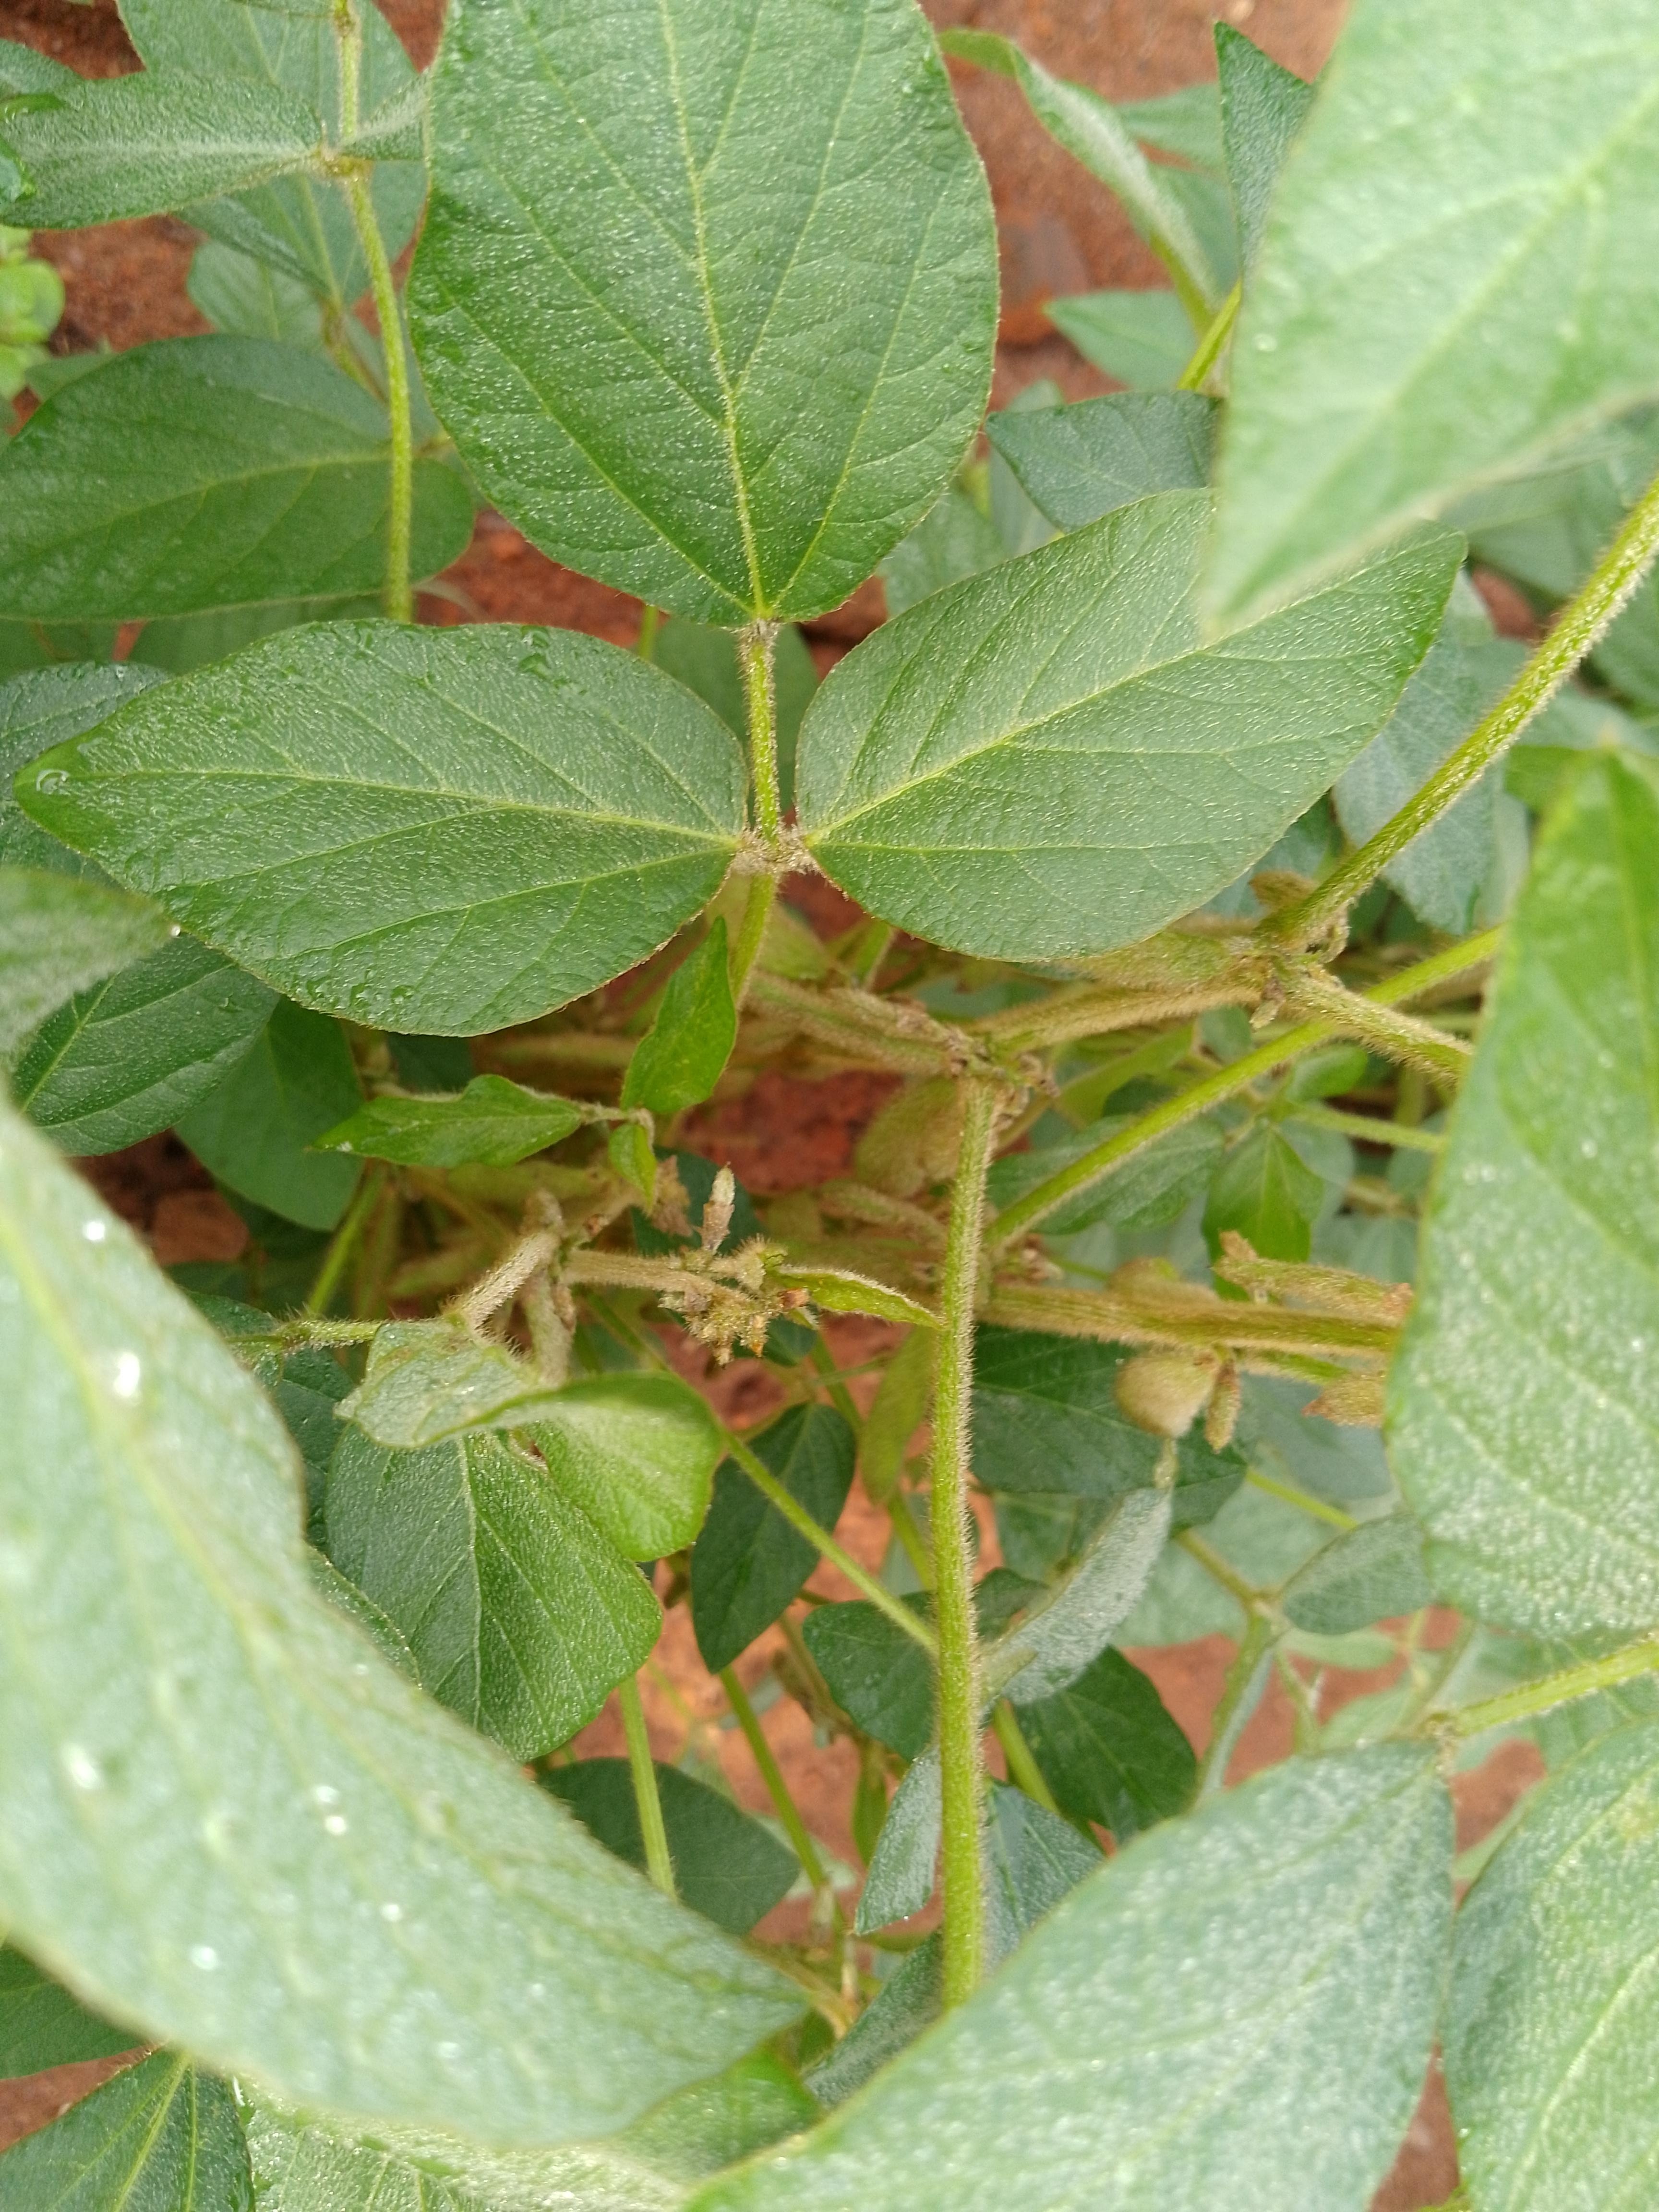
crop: soybean
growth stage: development pod
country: Malawi
